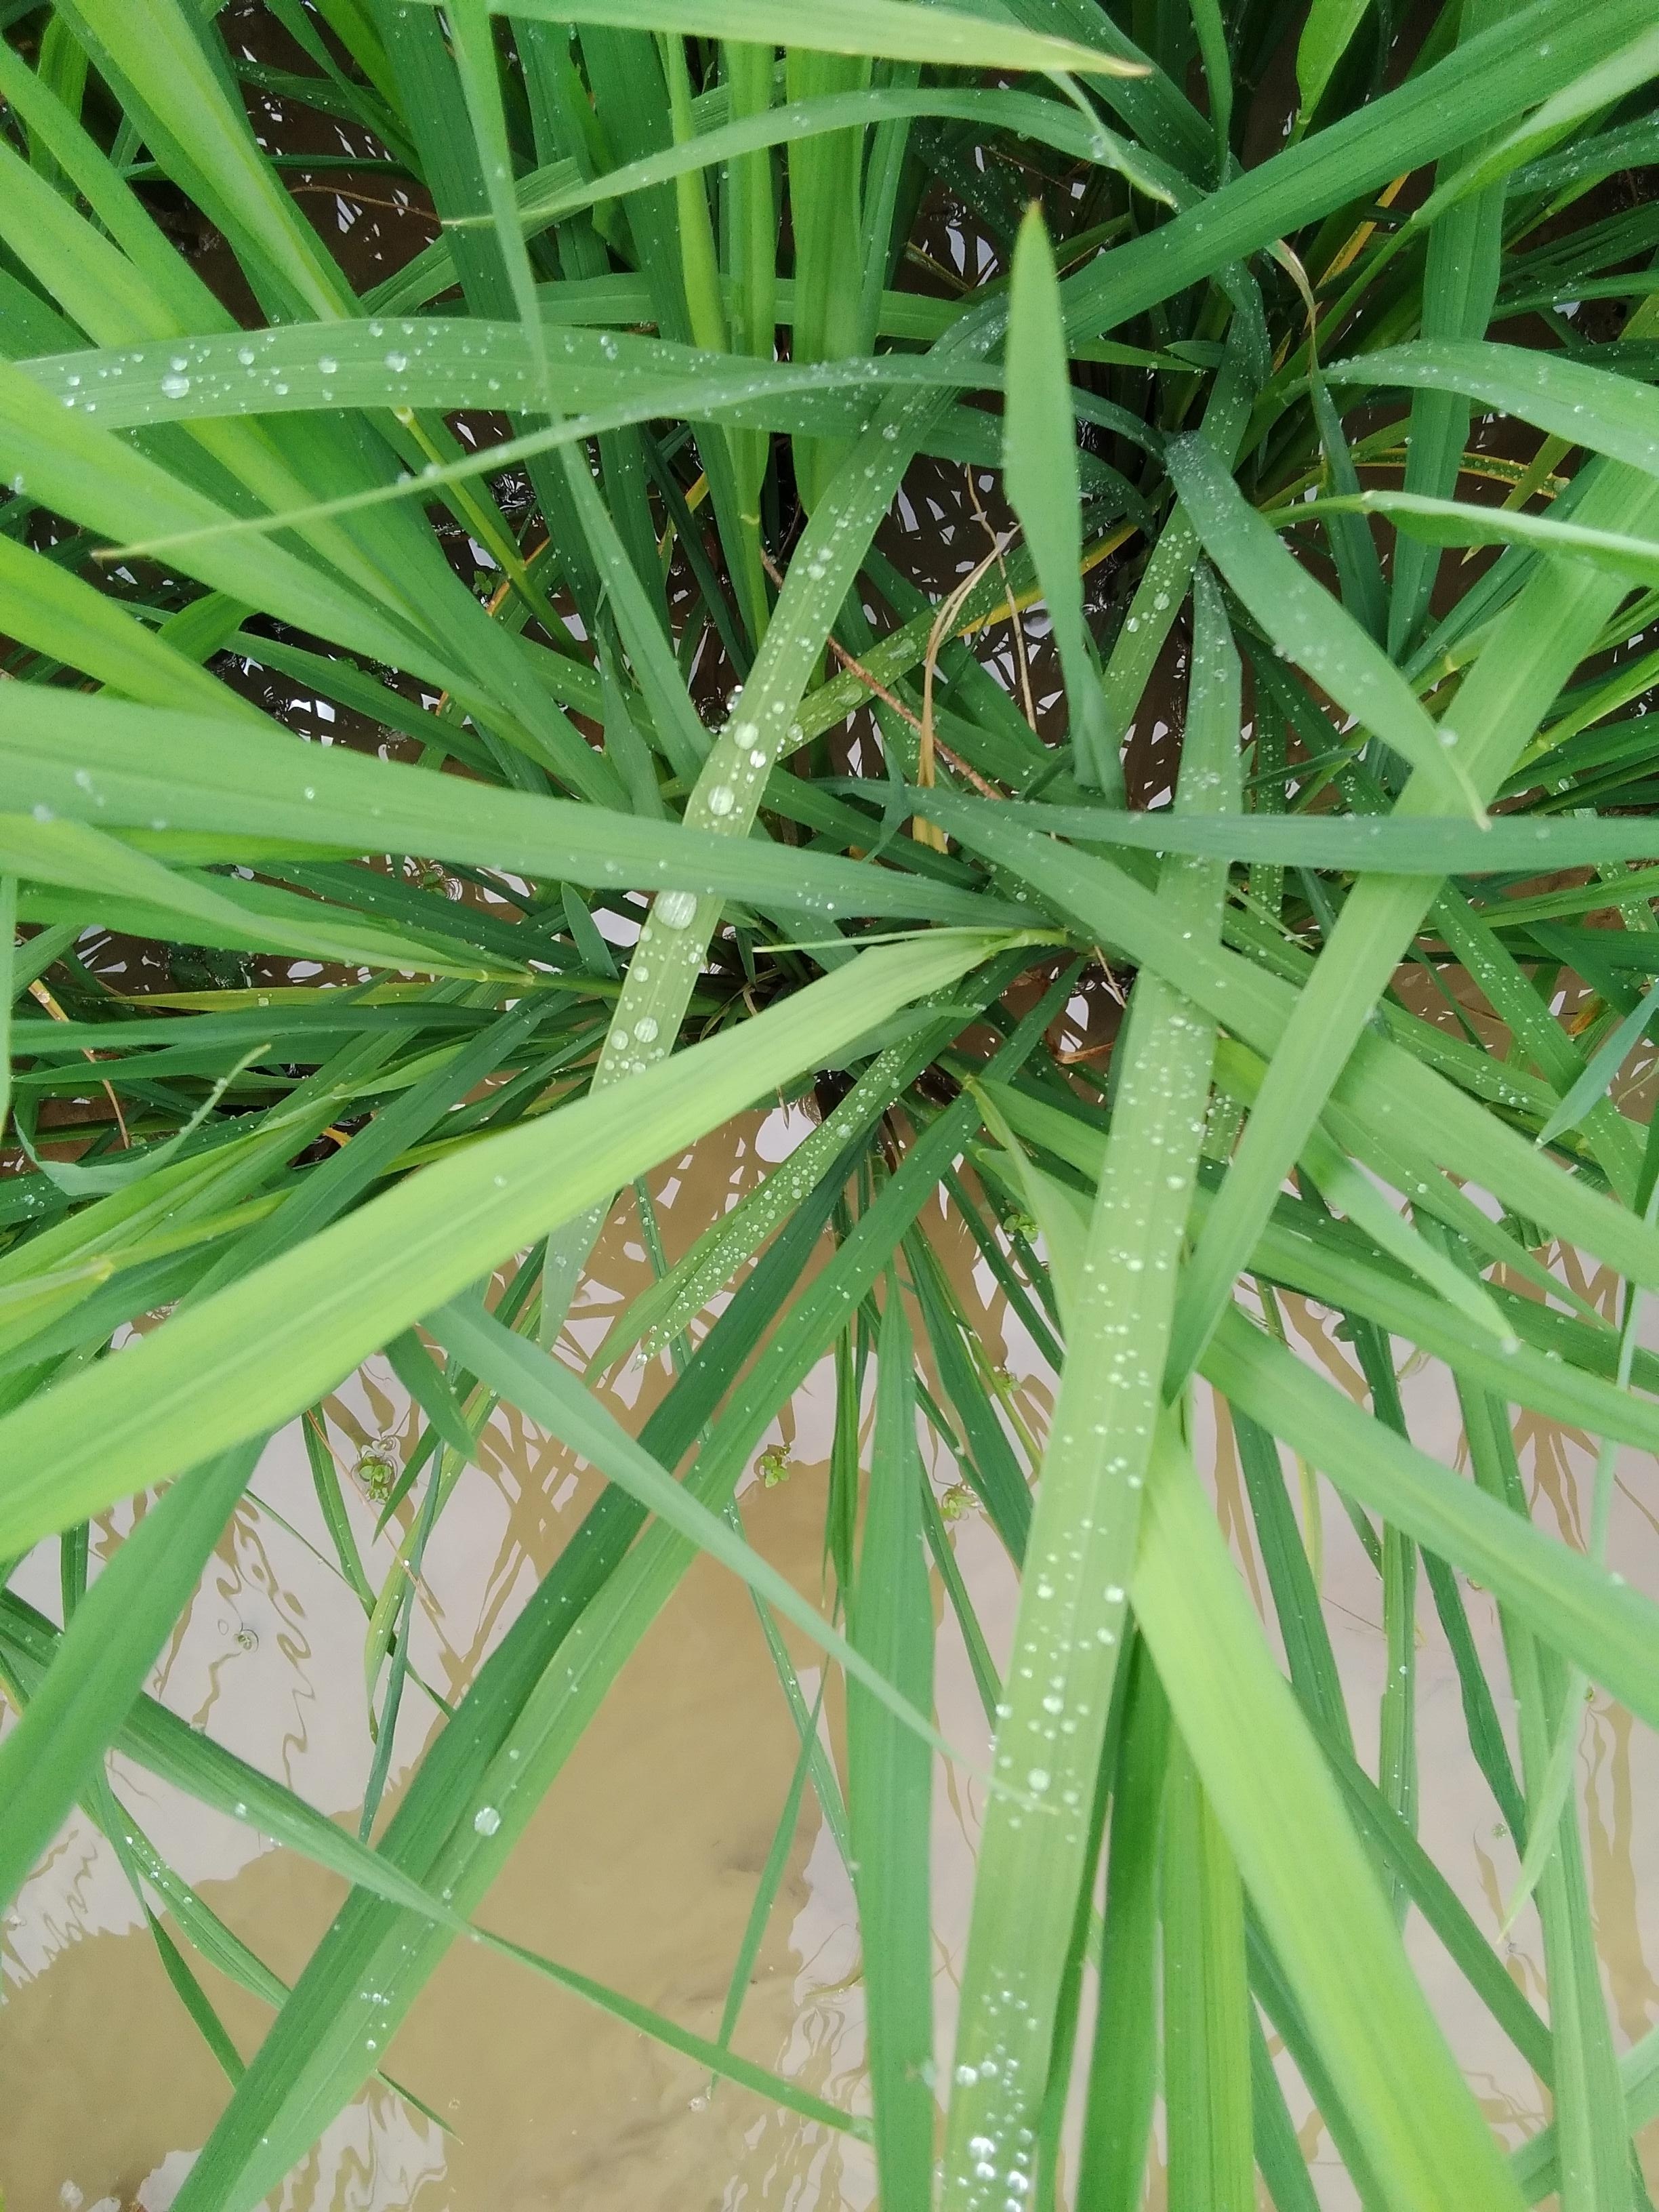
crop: rice
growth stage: elongation stem
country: Nigeria
